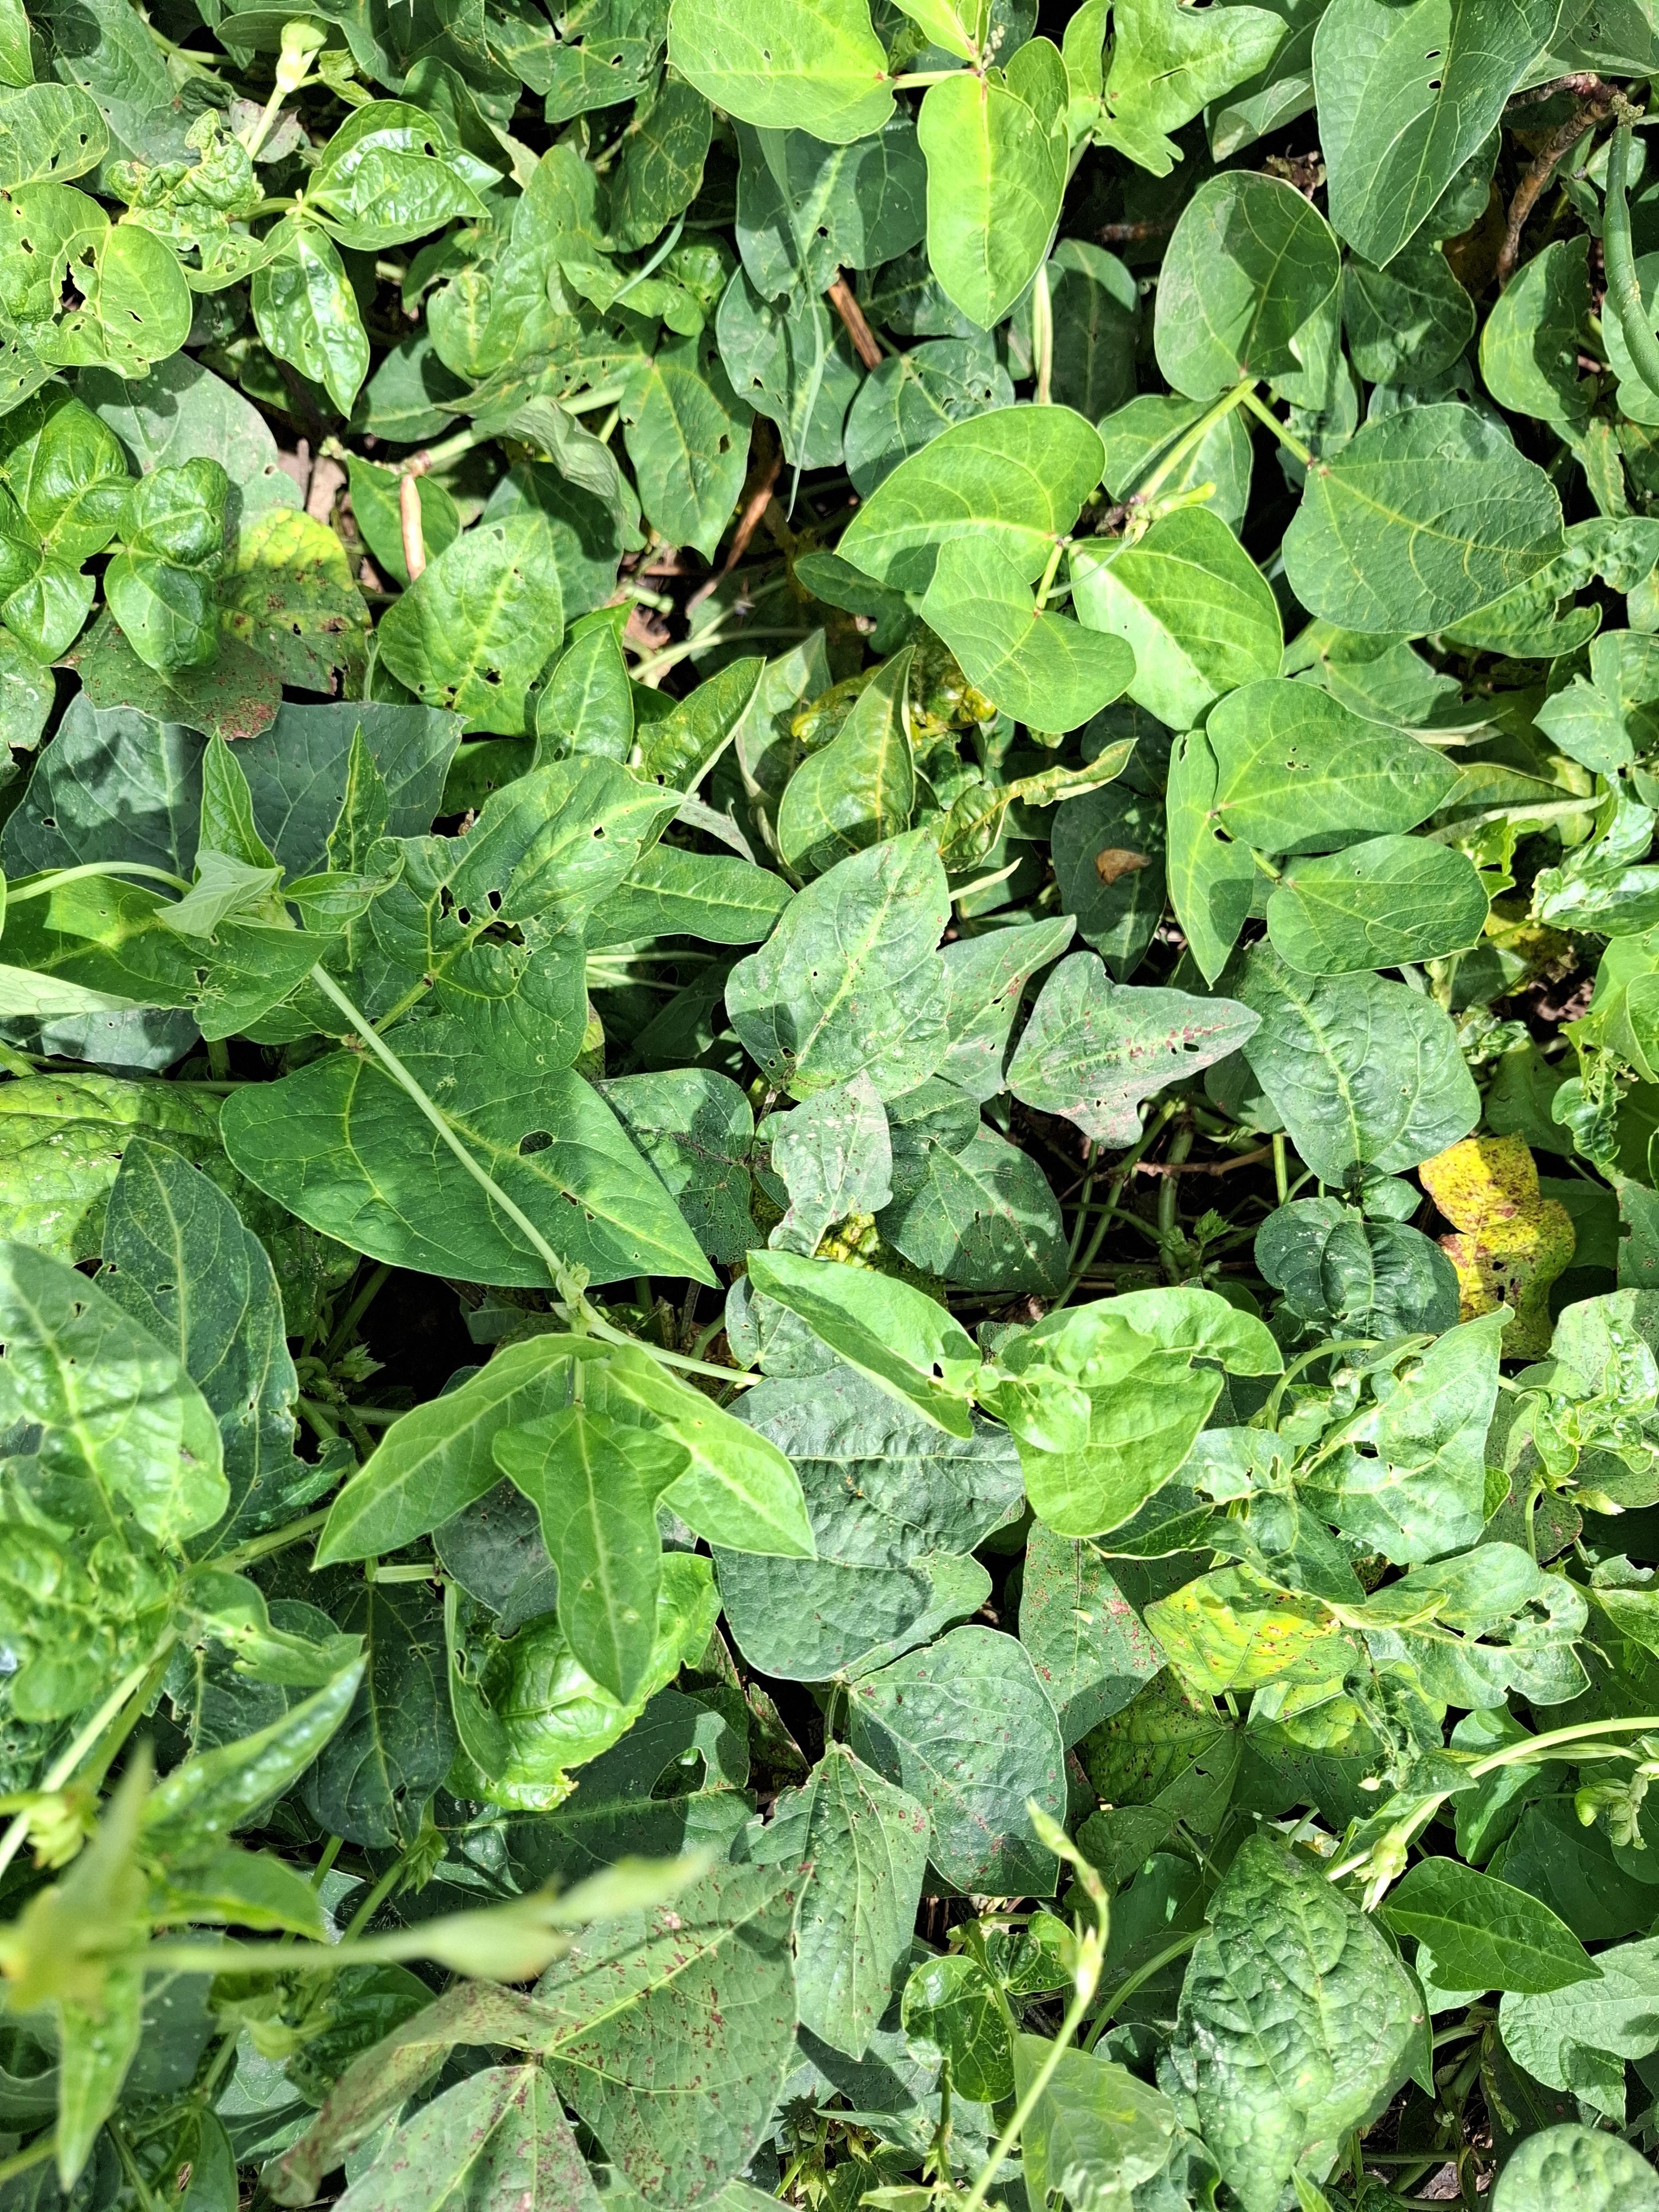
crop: cowpea
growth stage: development pod
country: Tanzania
